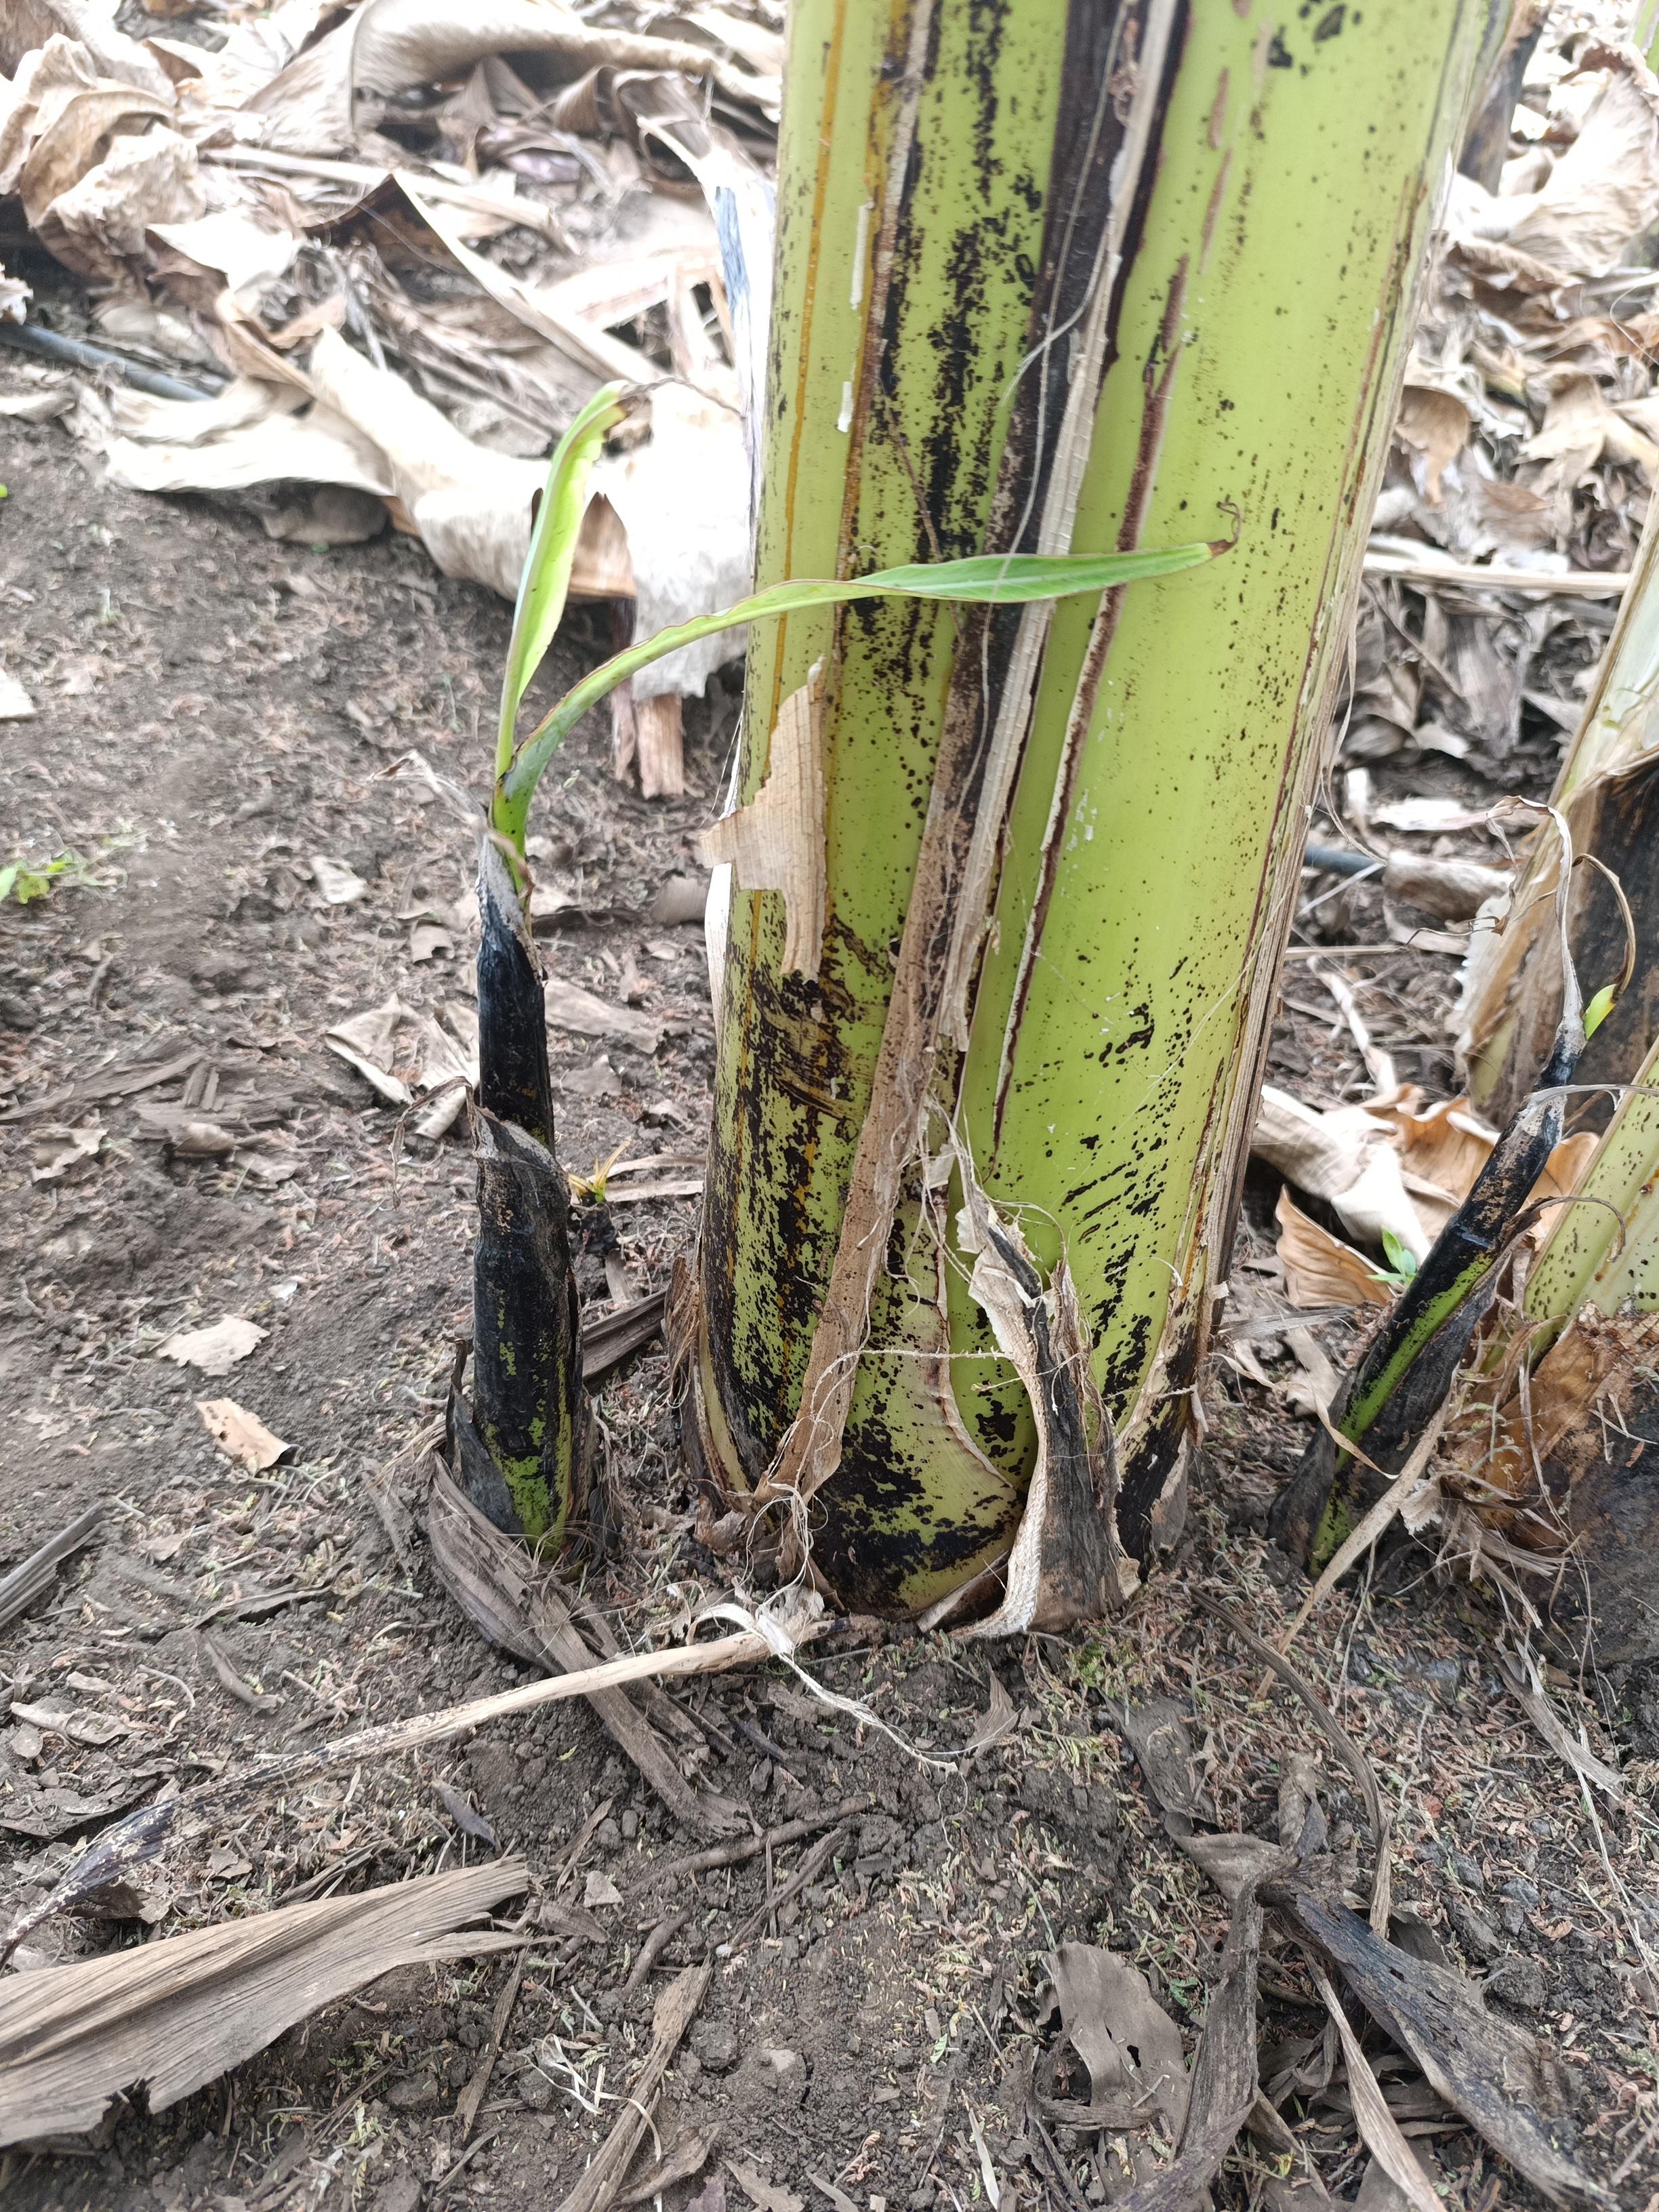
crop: banana
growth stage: emergence sucker
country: Tanzania
